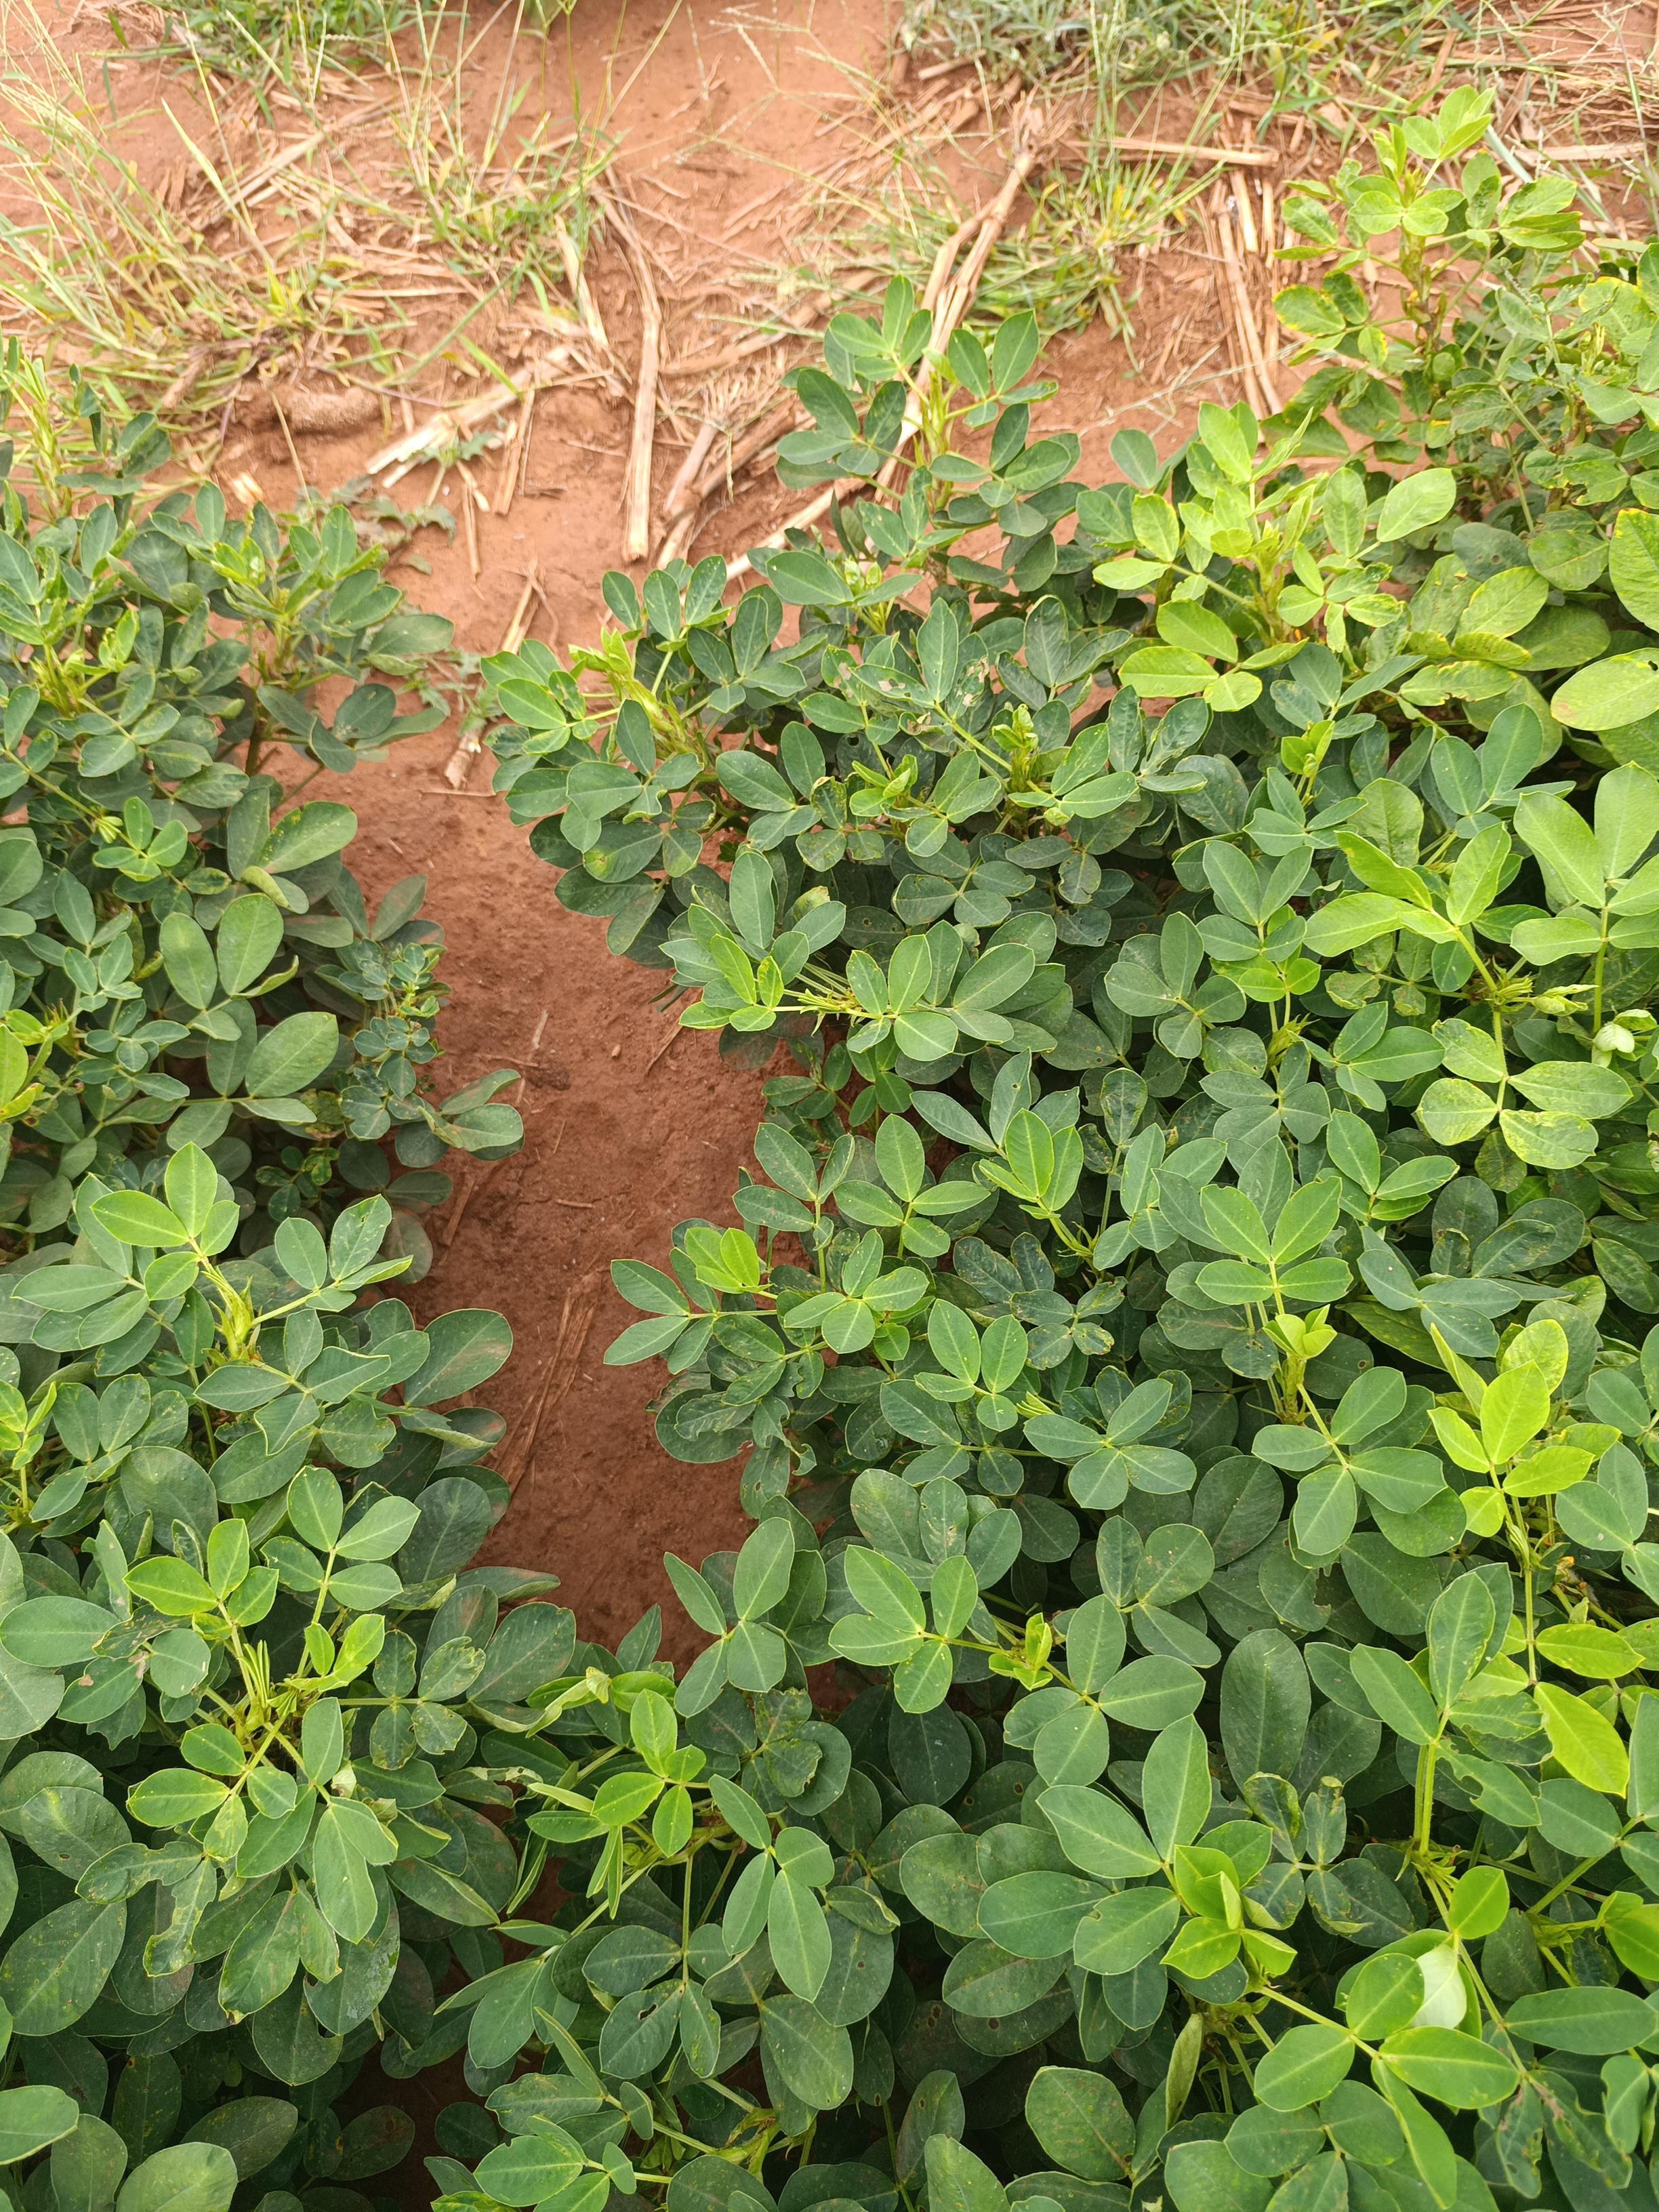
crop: groundnut
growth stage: pegging
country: Kenya
